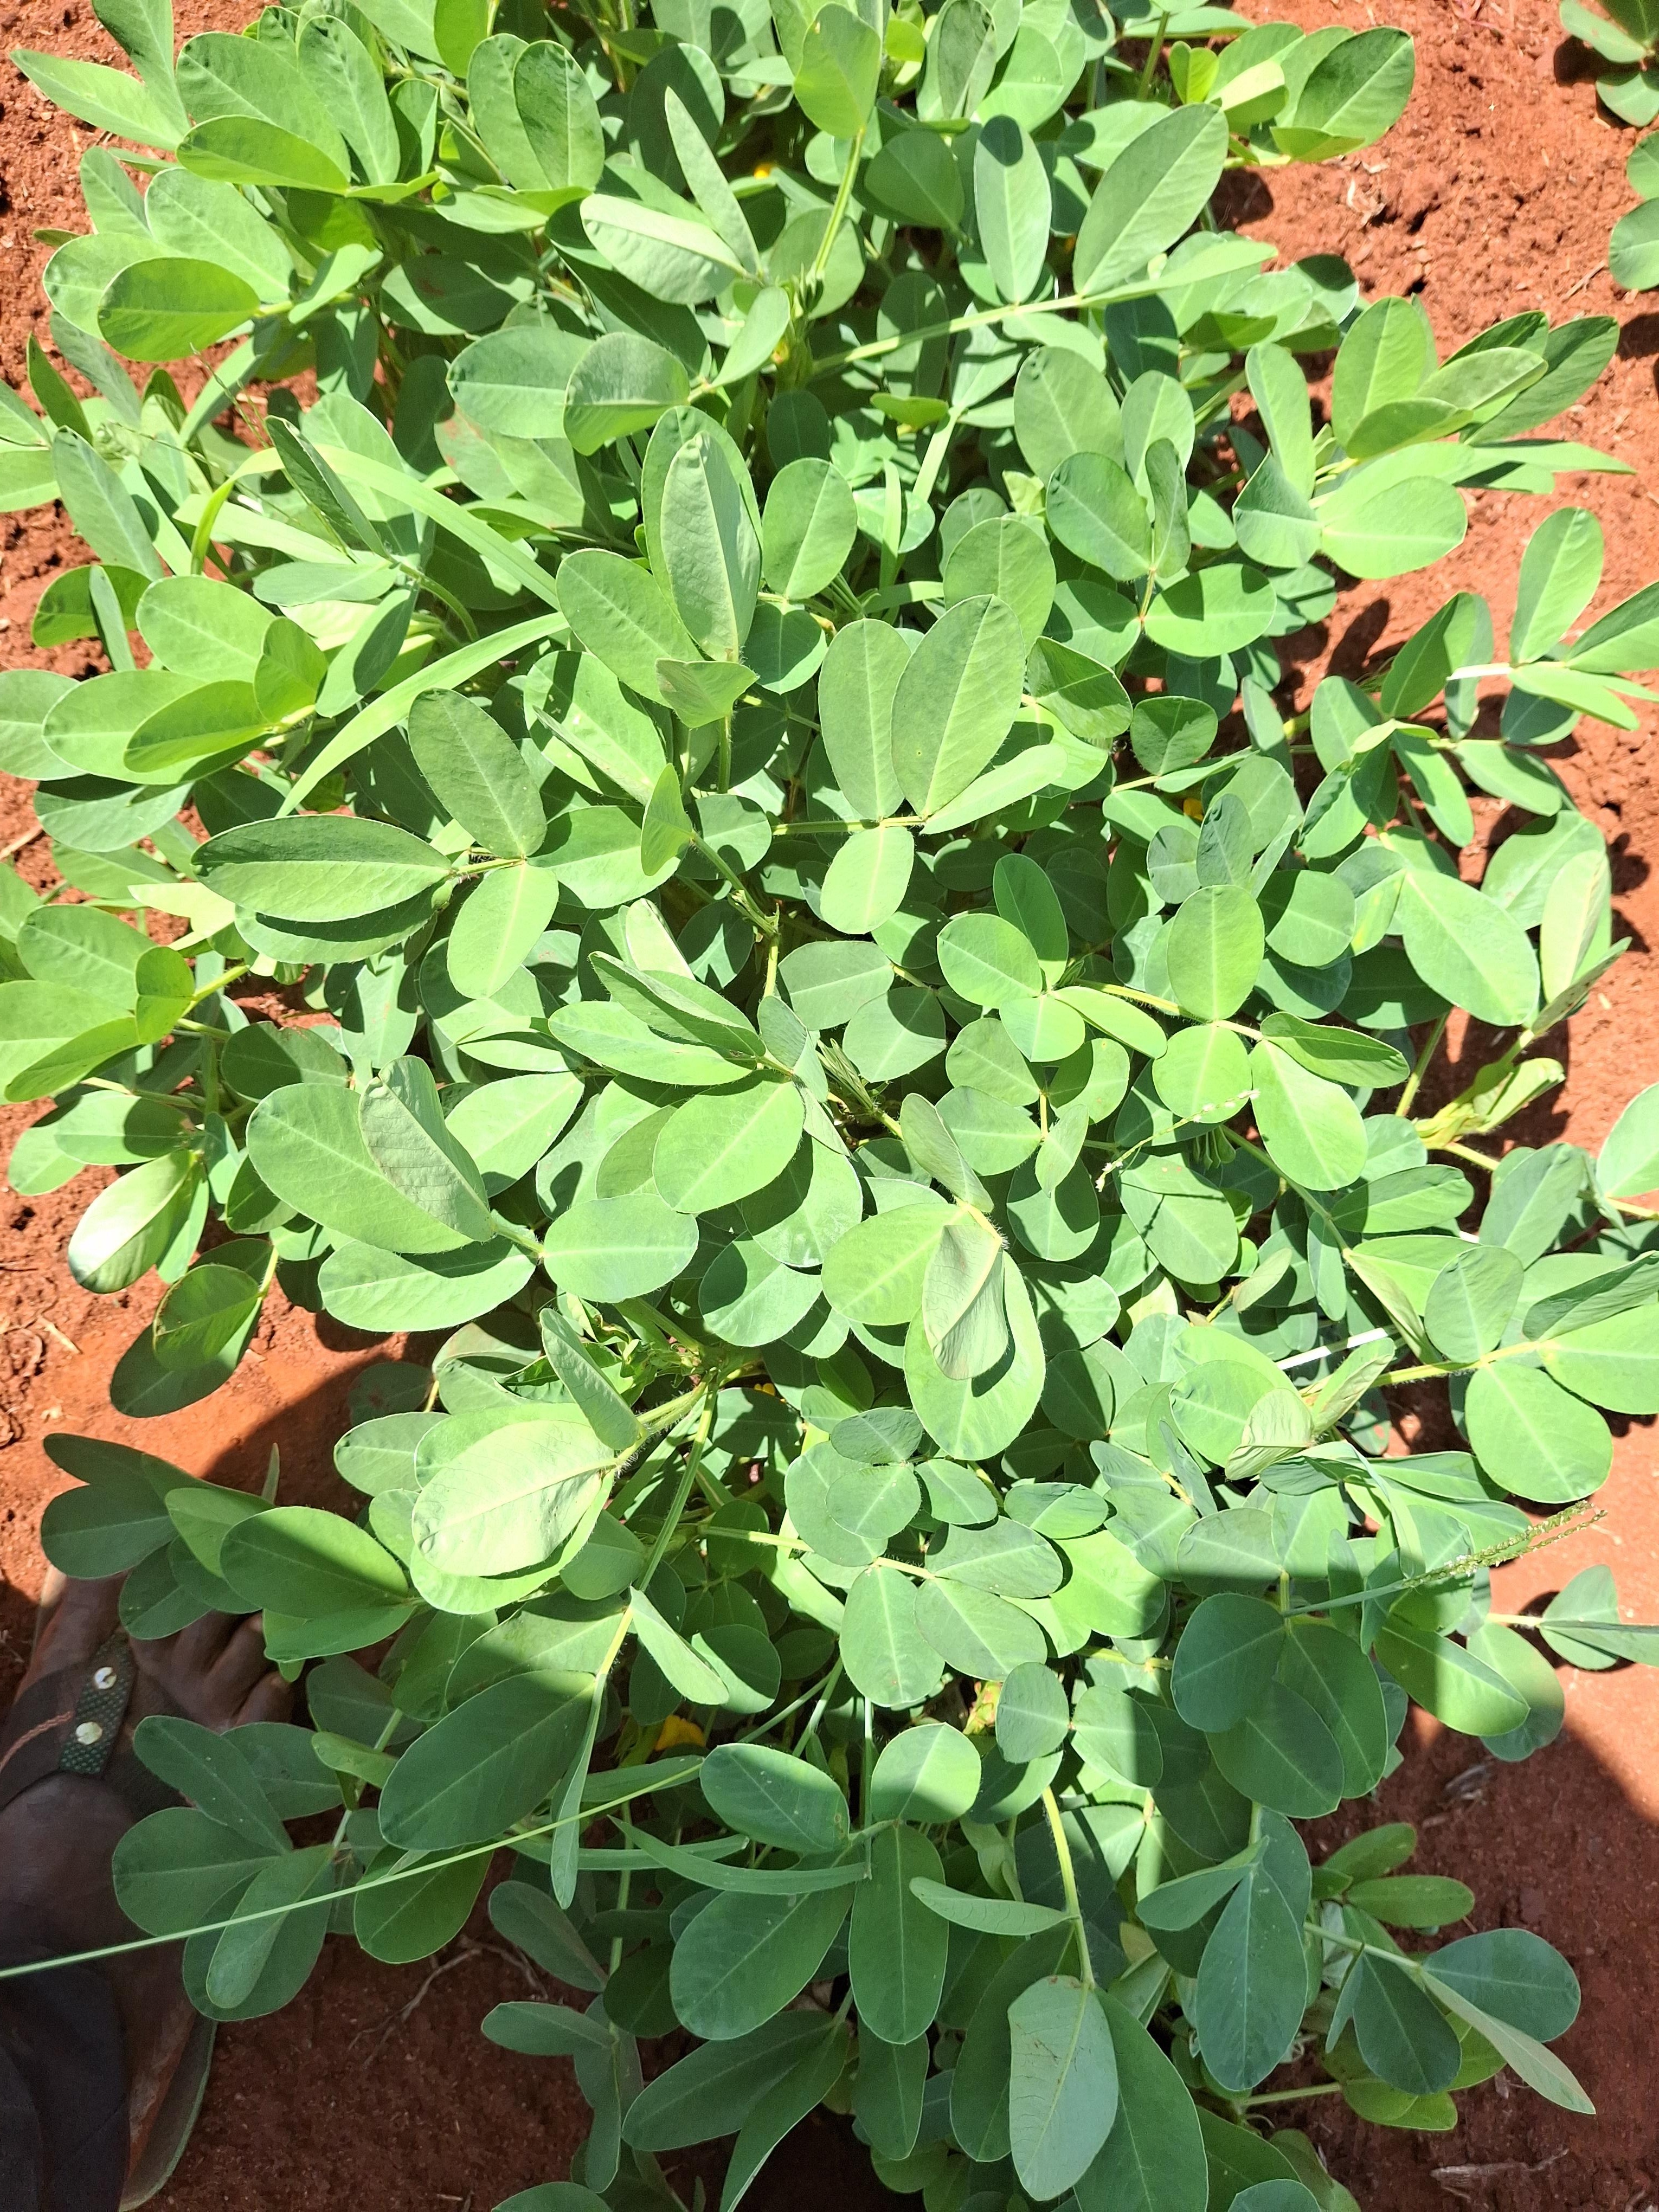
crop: groundnut
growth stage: flowering
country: Kenya
